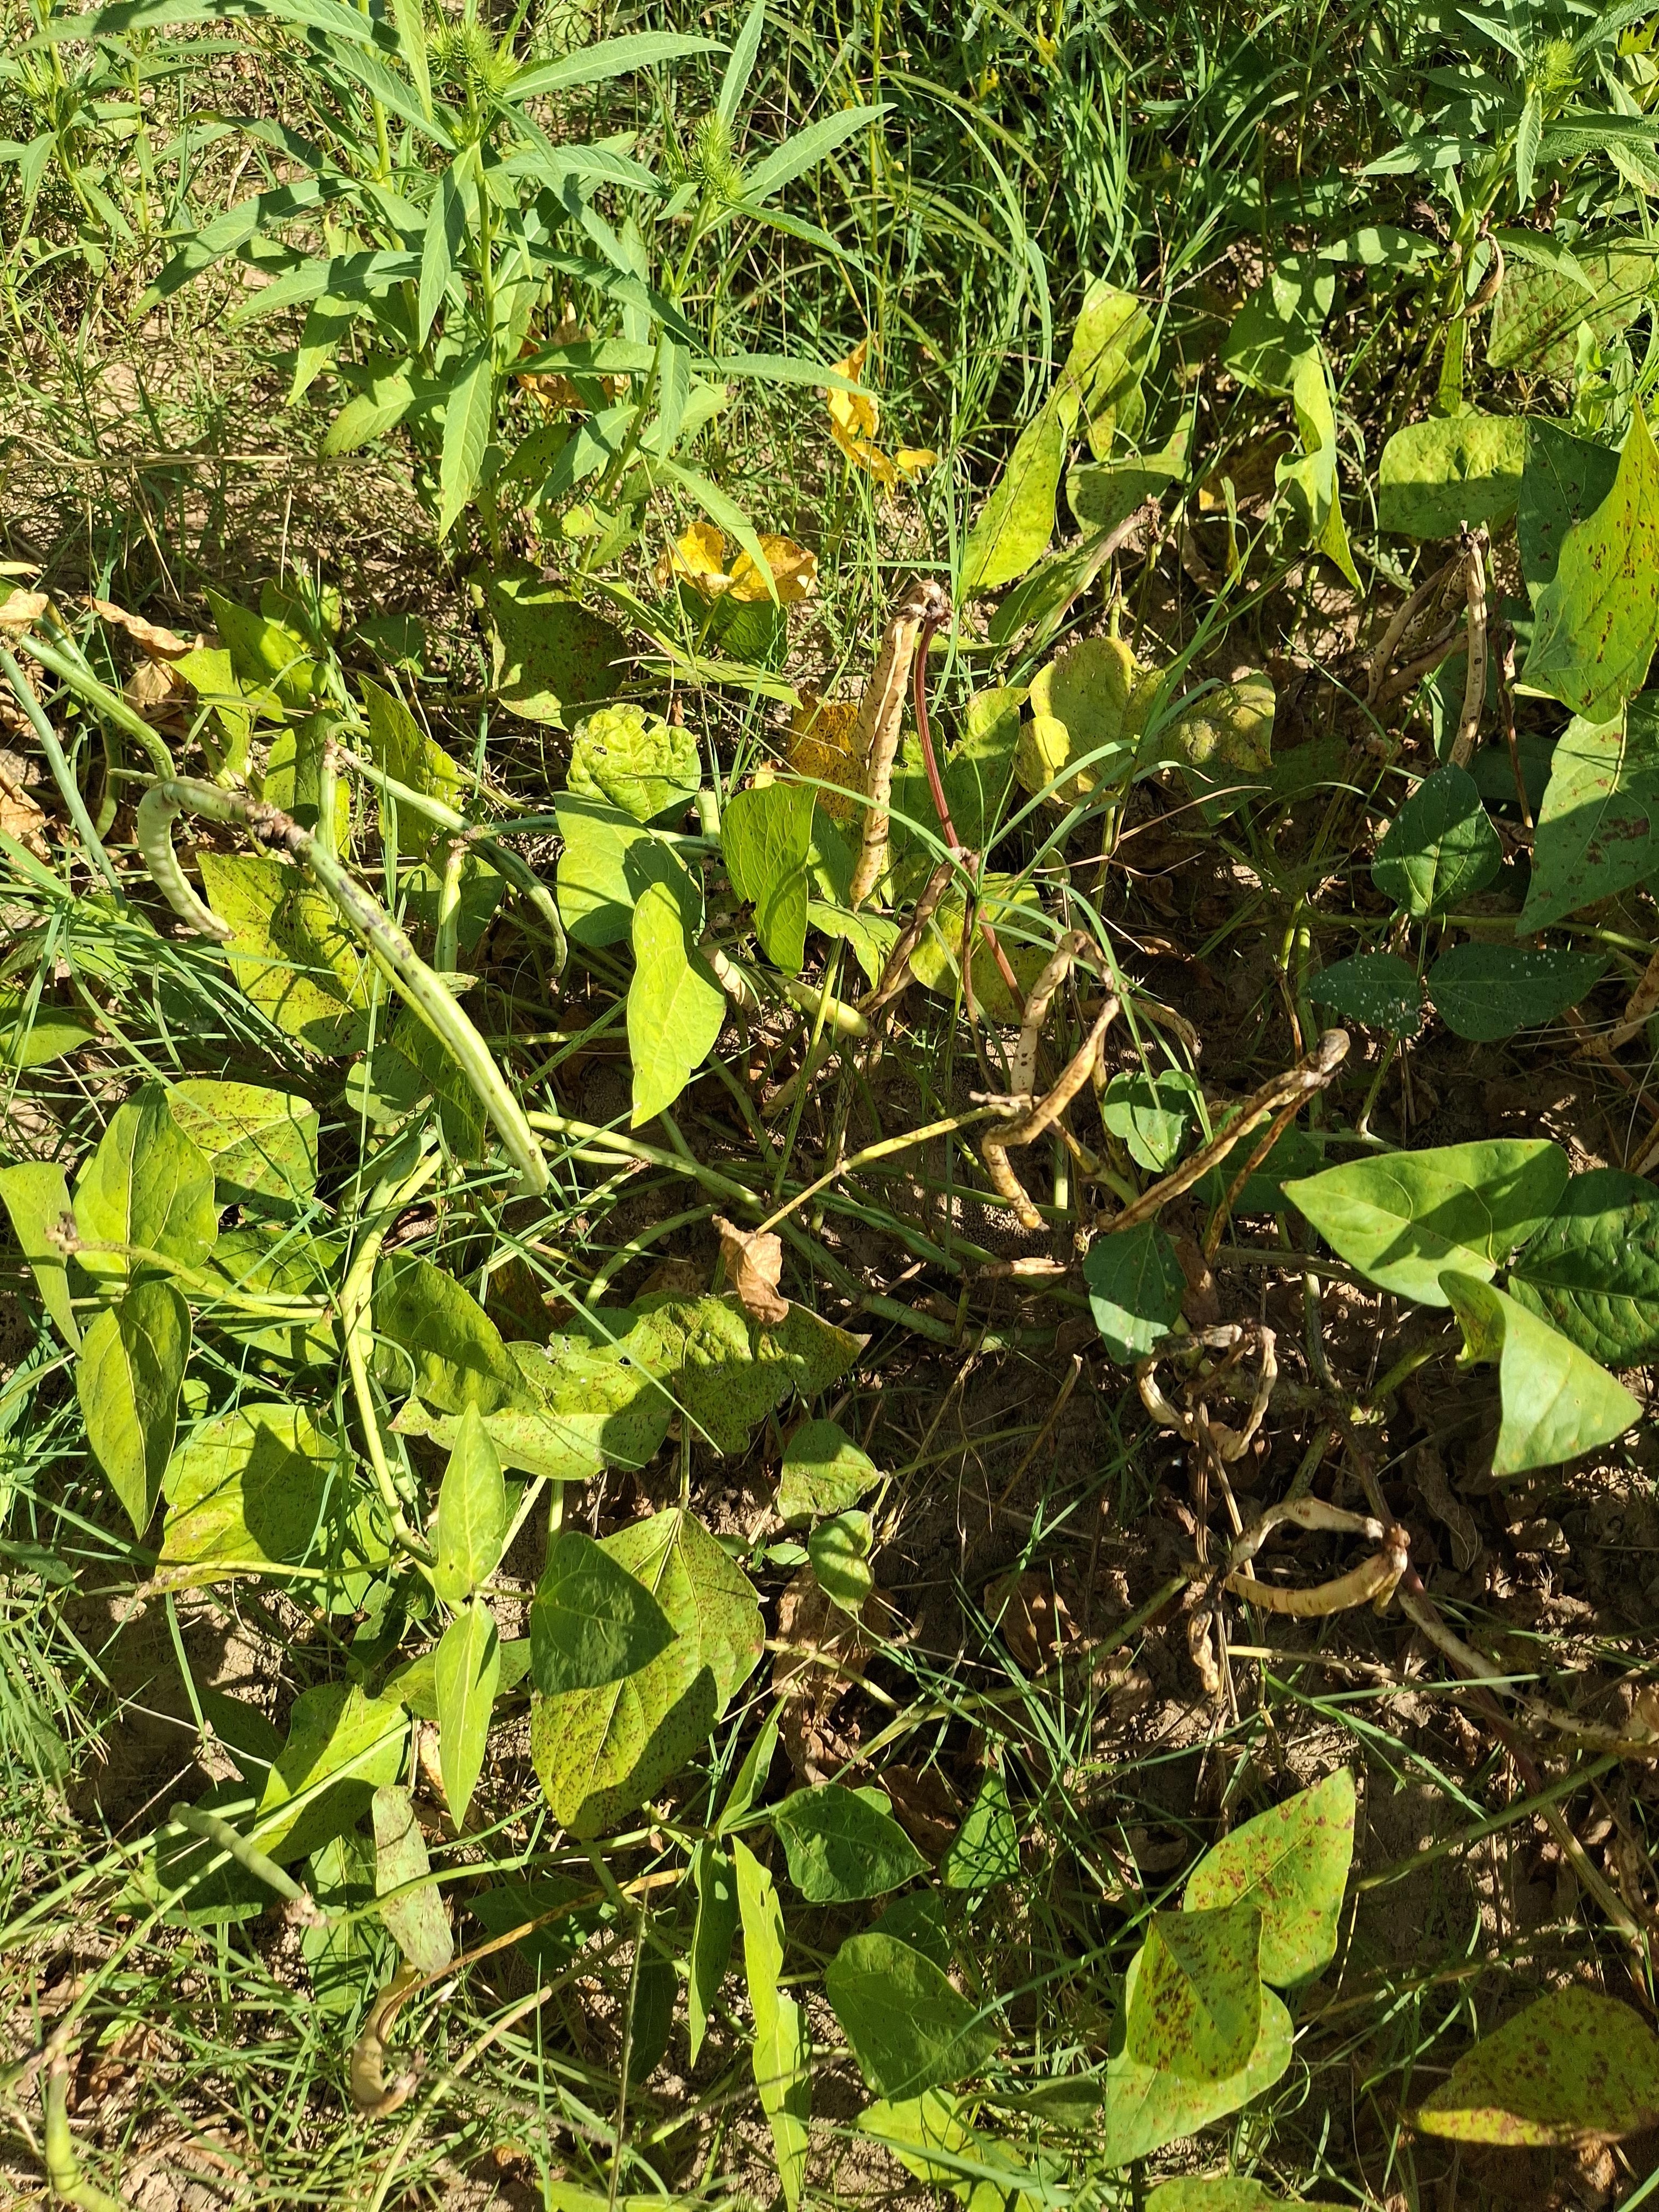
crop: cowpea
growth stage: maturity
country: Nigeria
